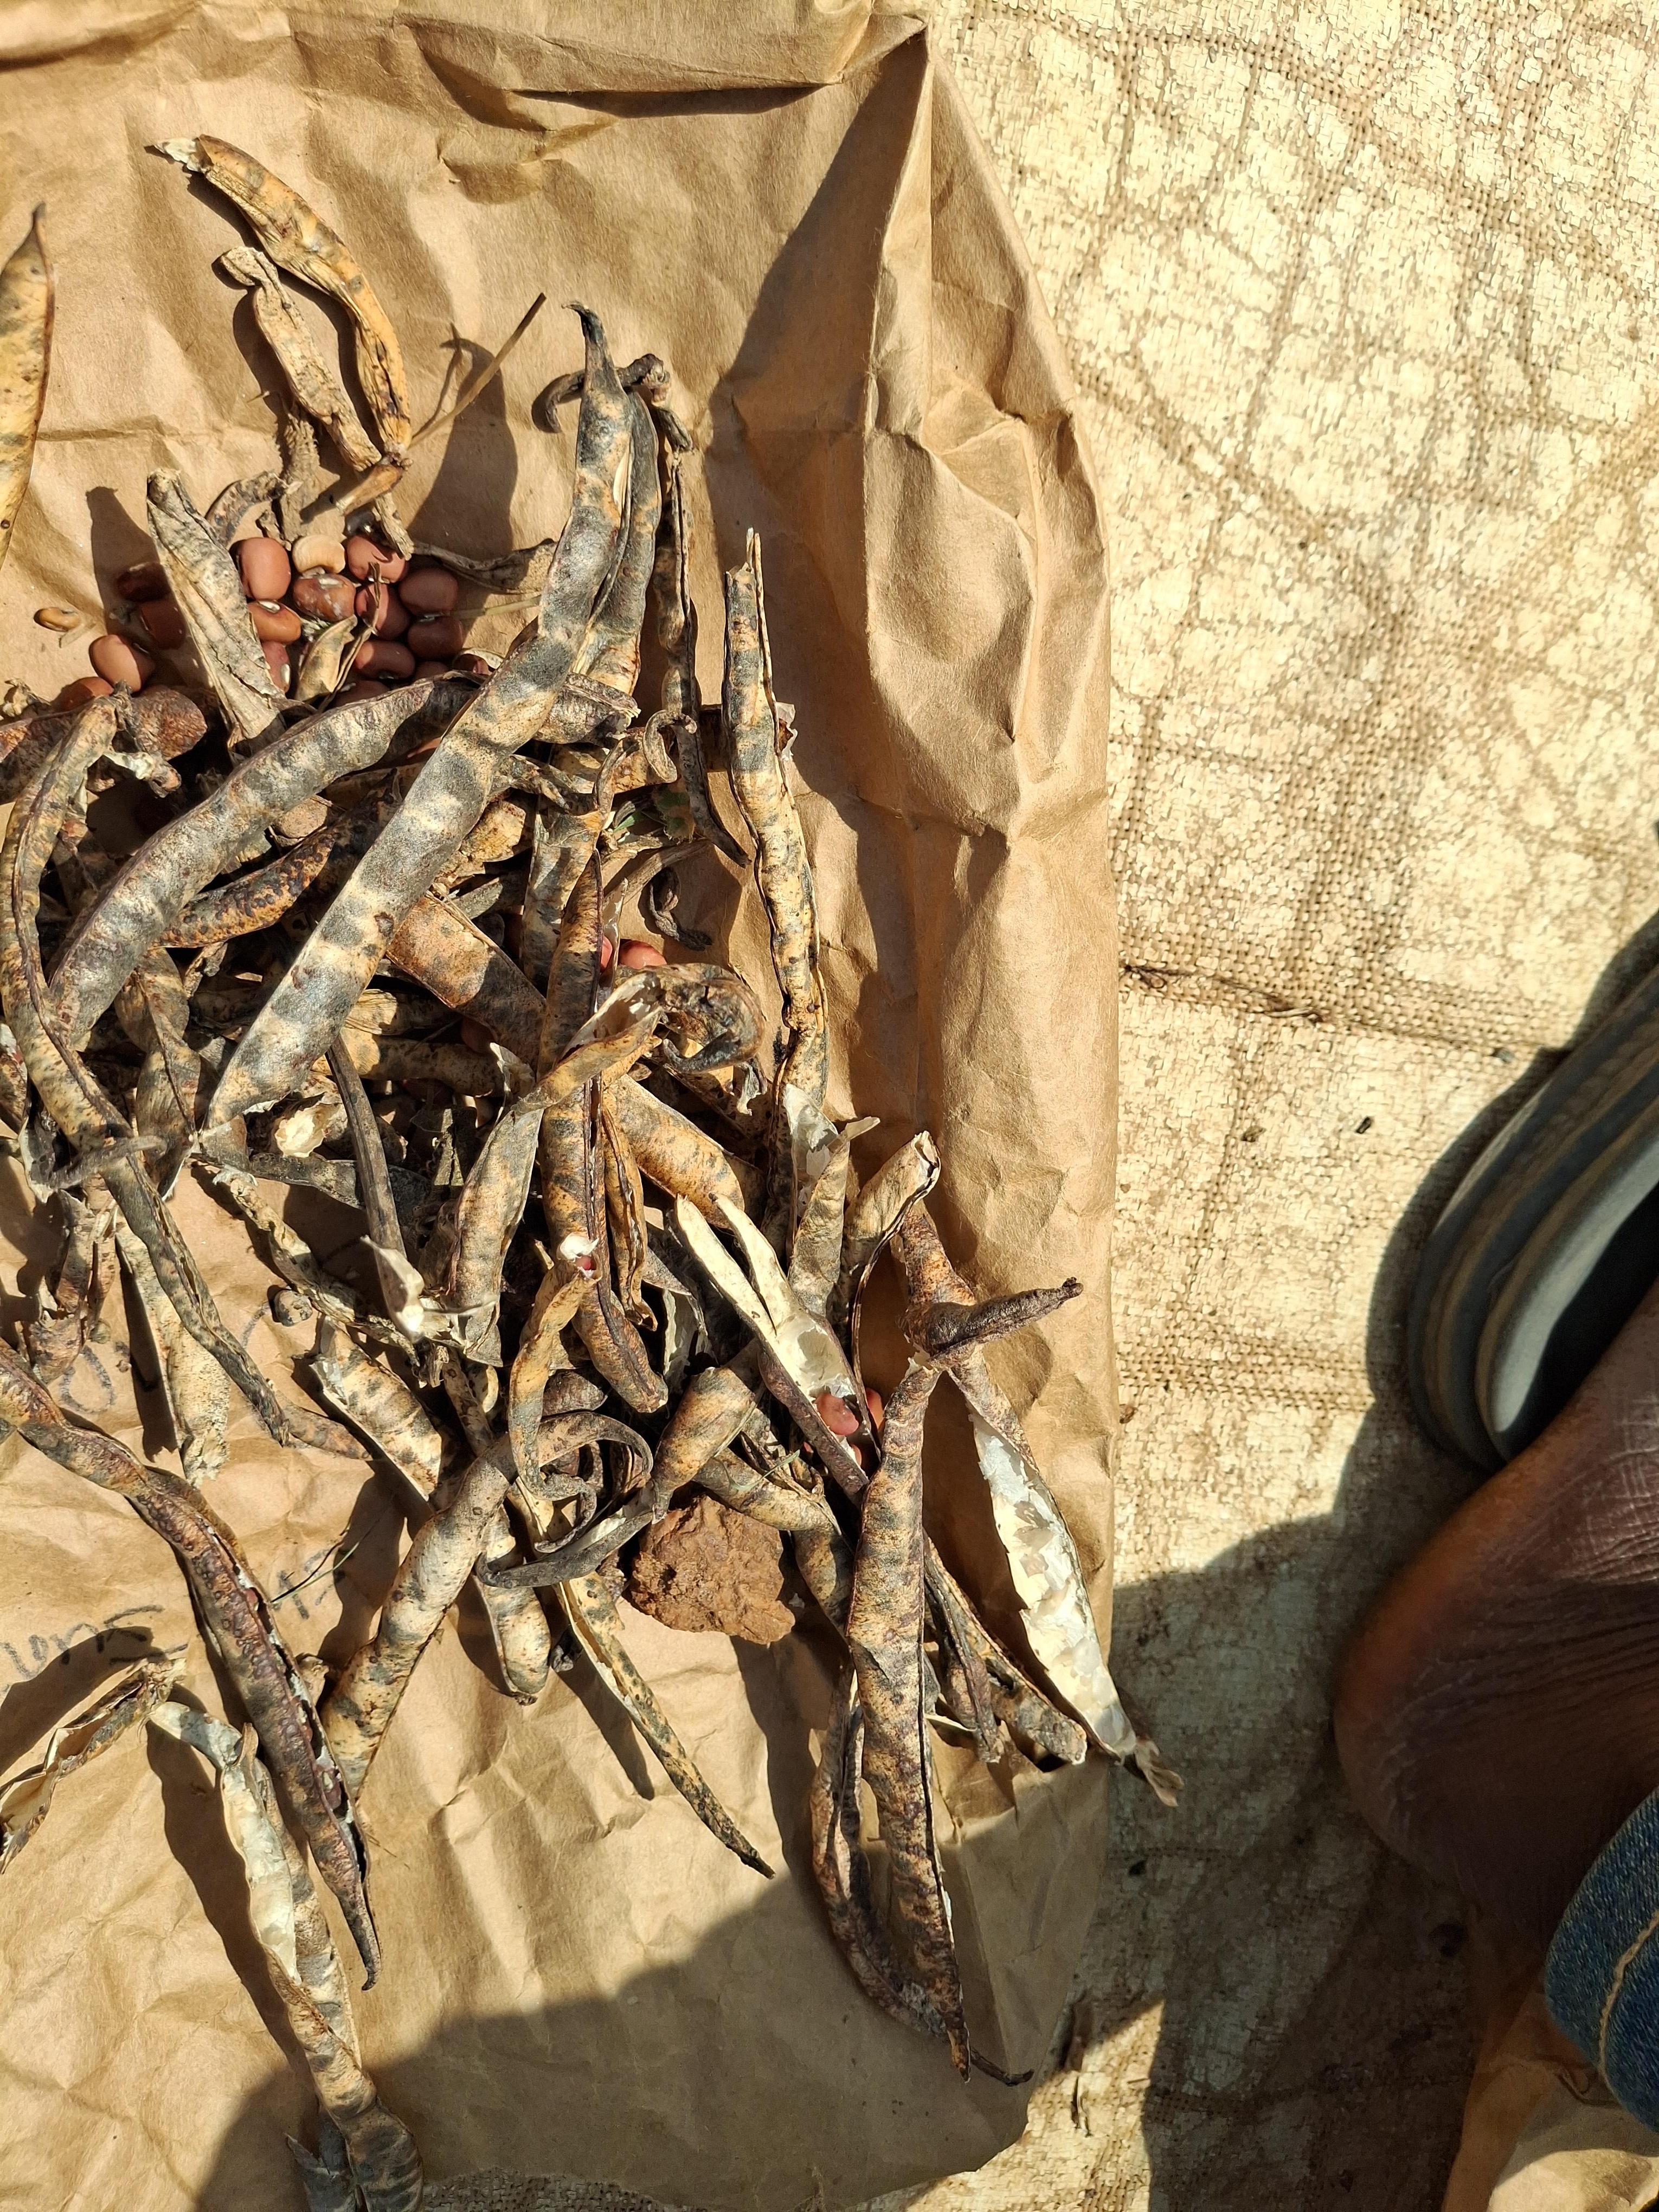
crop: cowpea
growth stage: harvest
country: Nigeria
